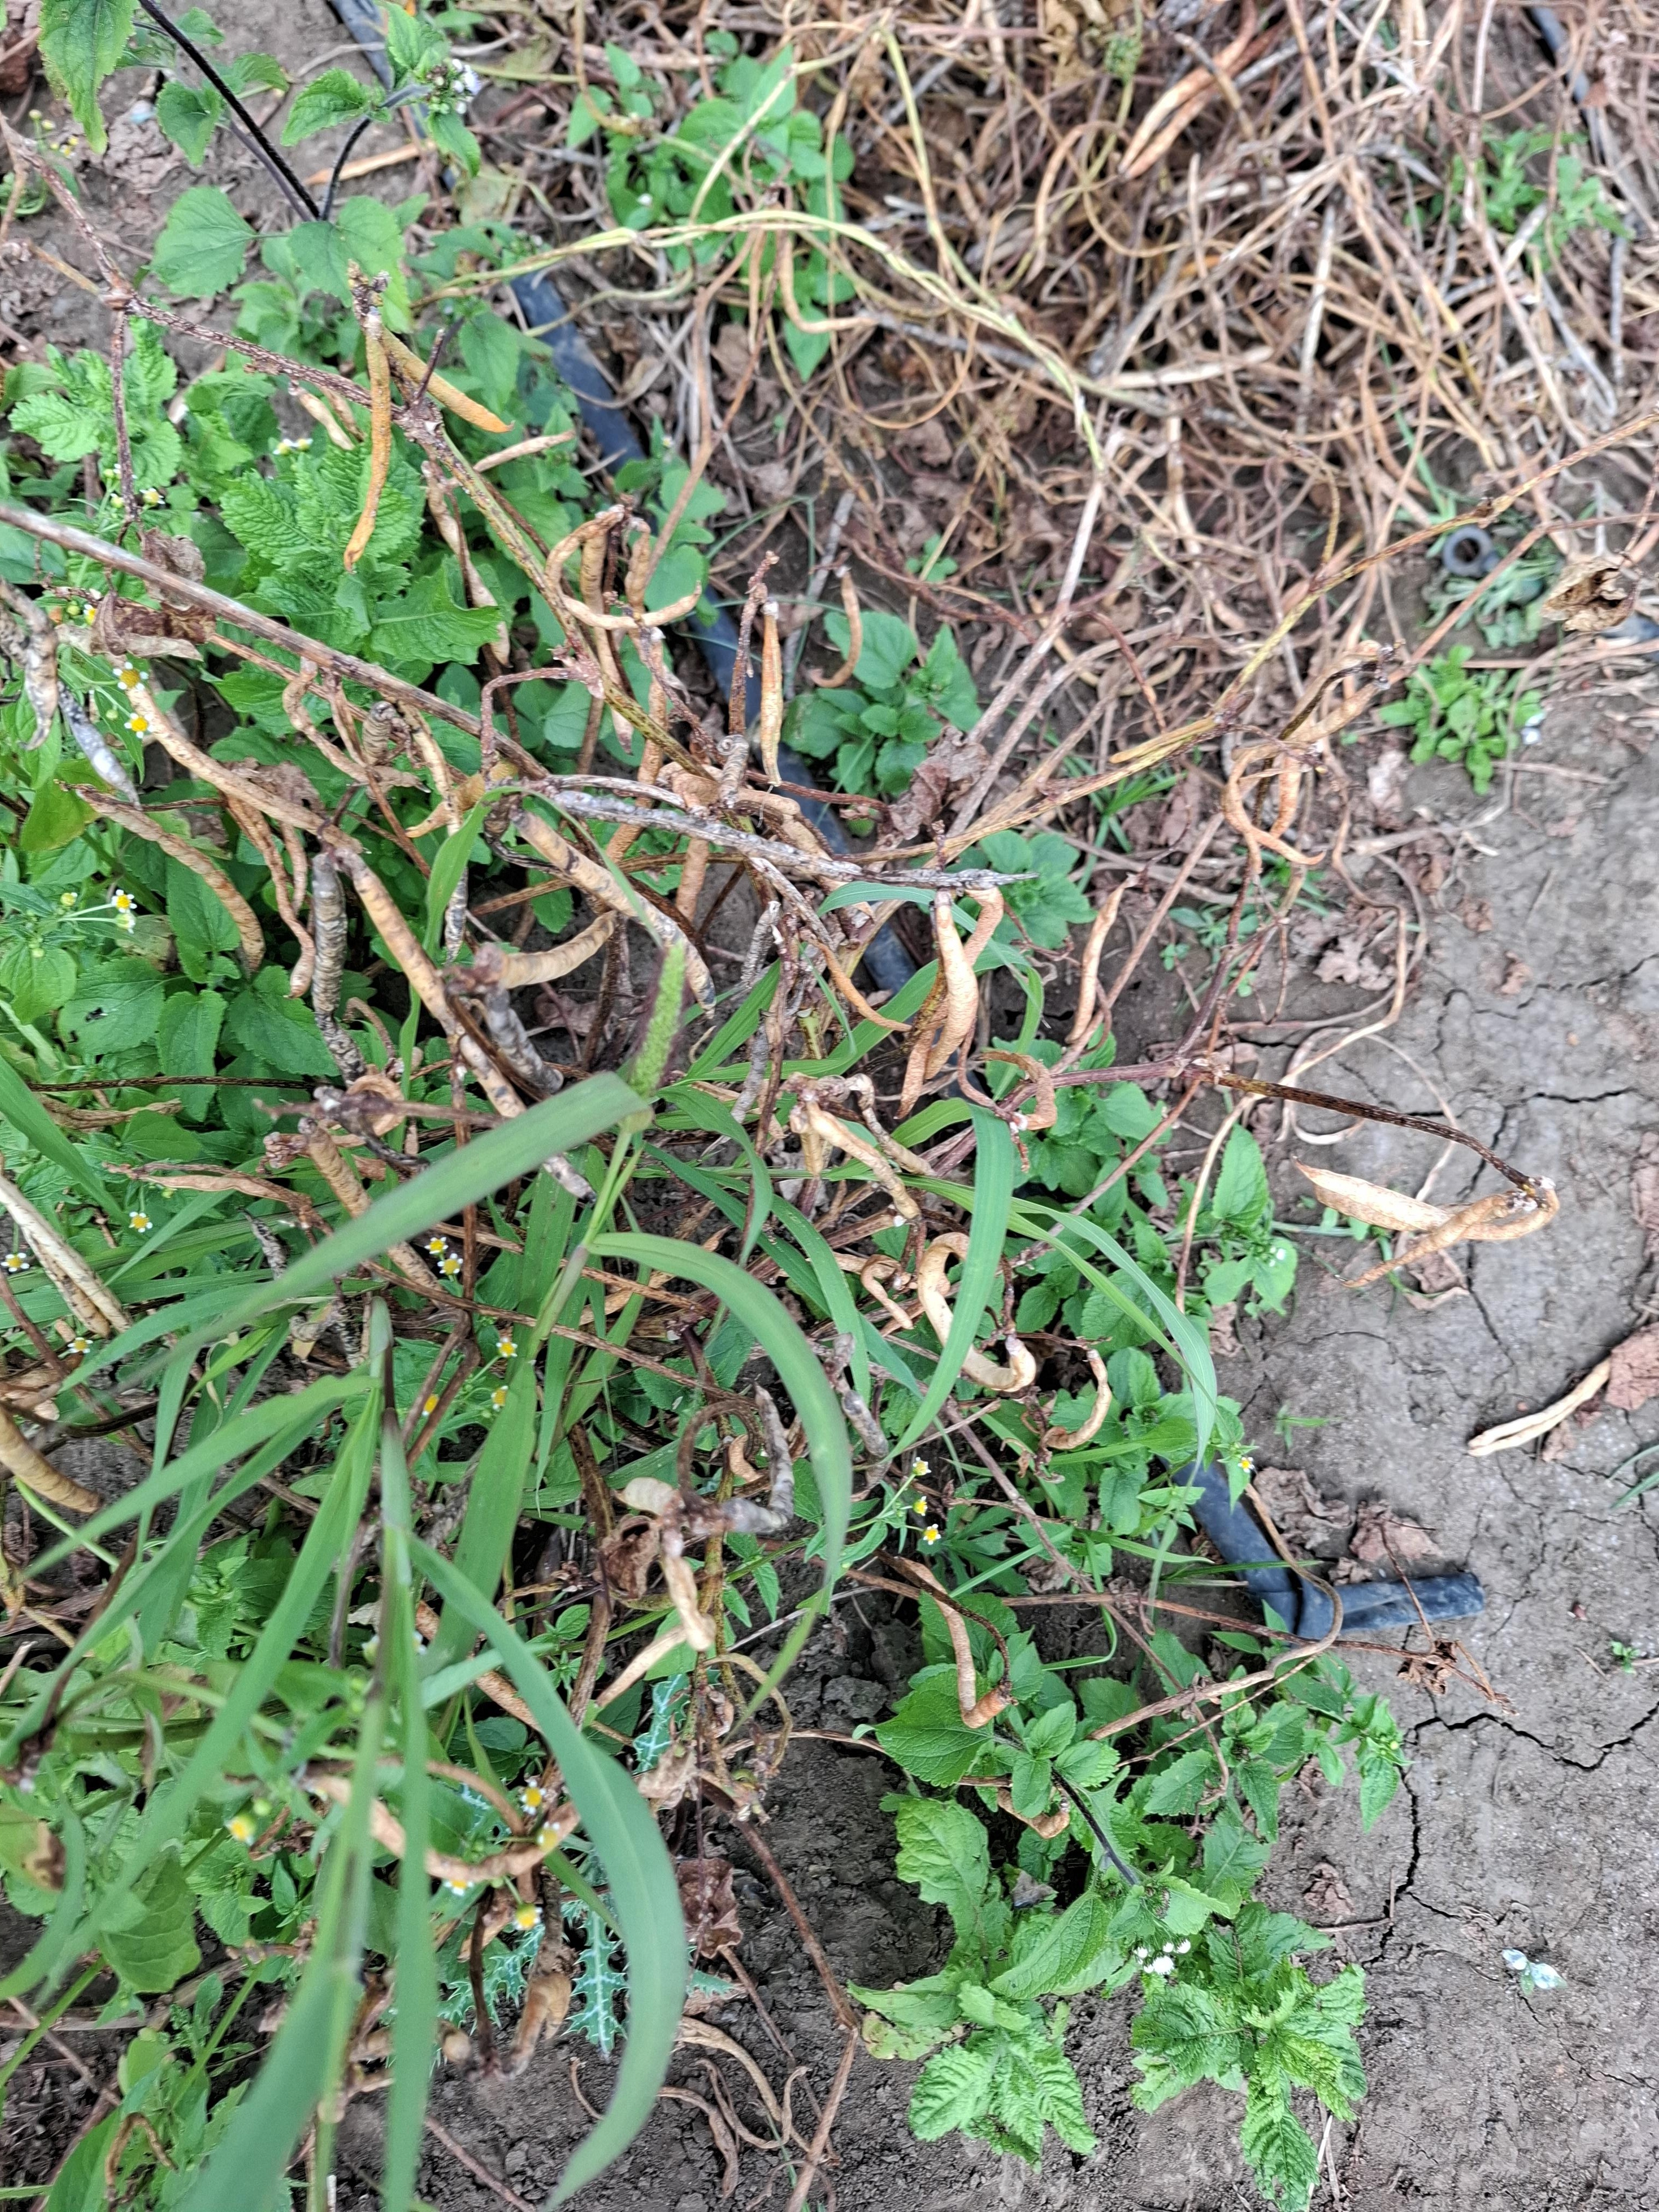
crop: cowpea
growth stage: development pod
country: Tanzania
